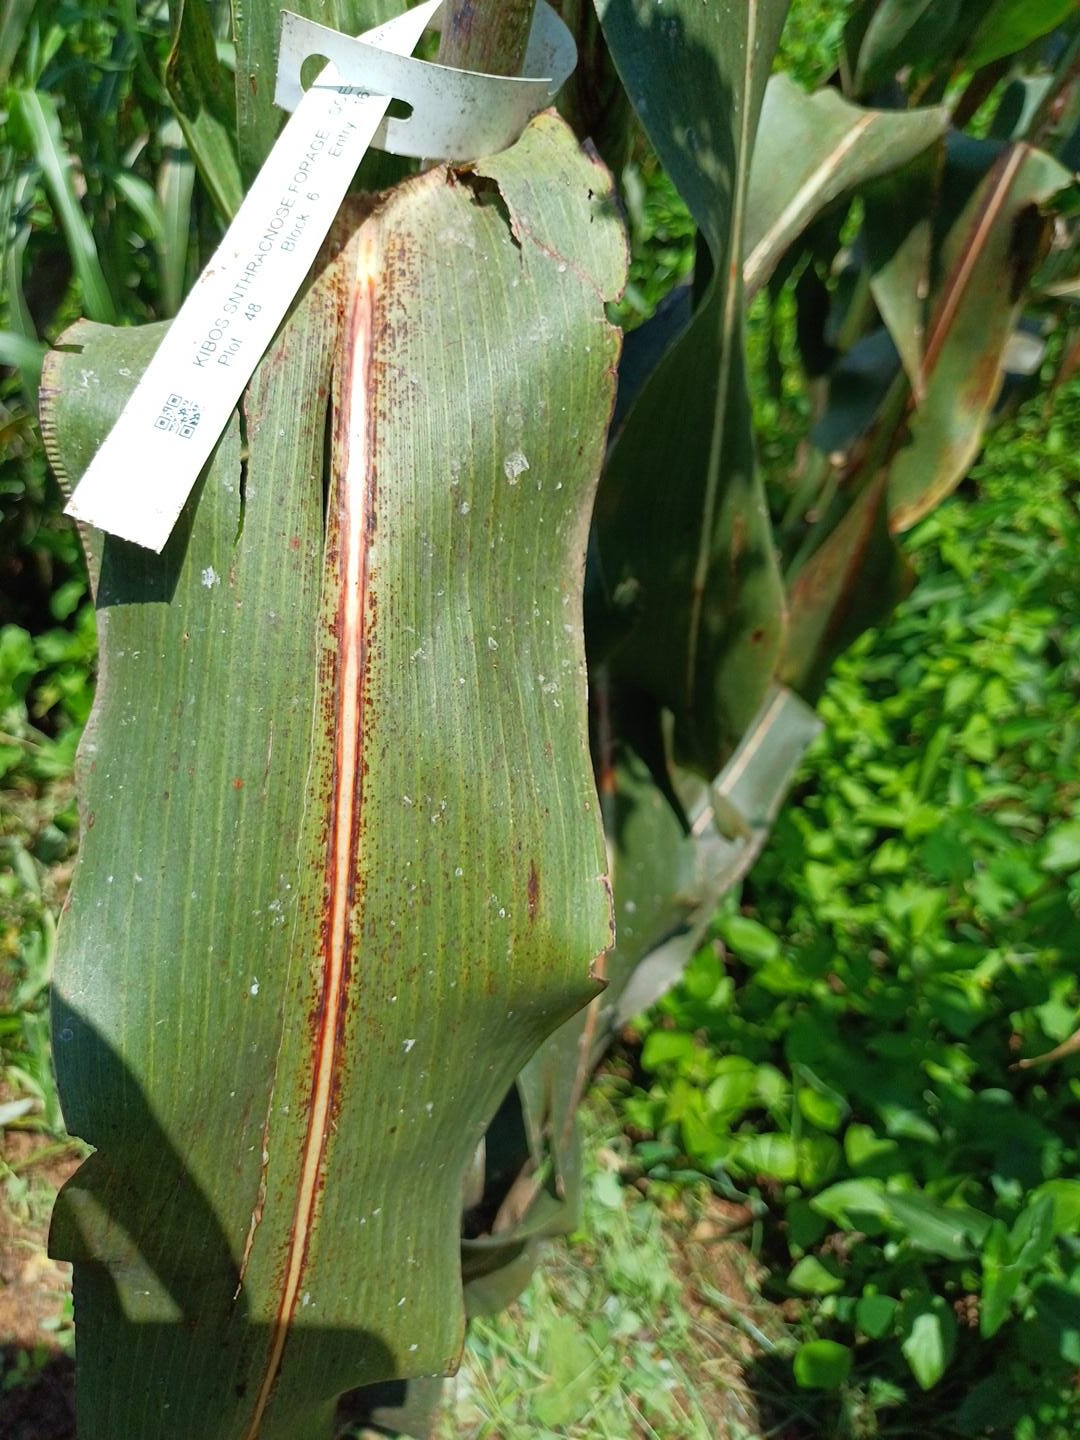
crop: sorghum
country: Kenya
